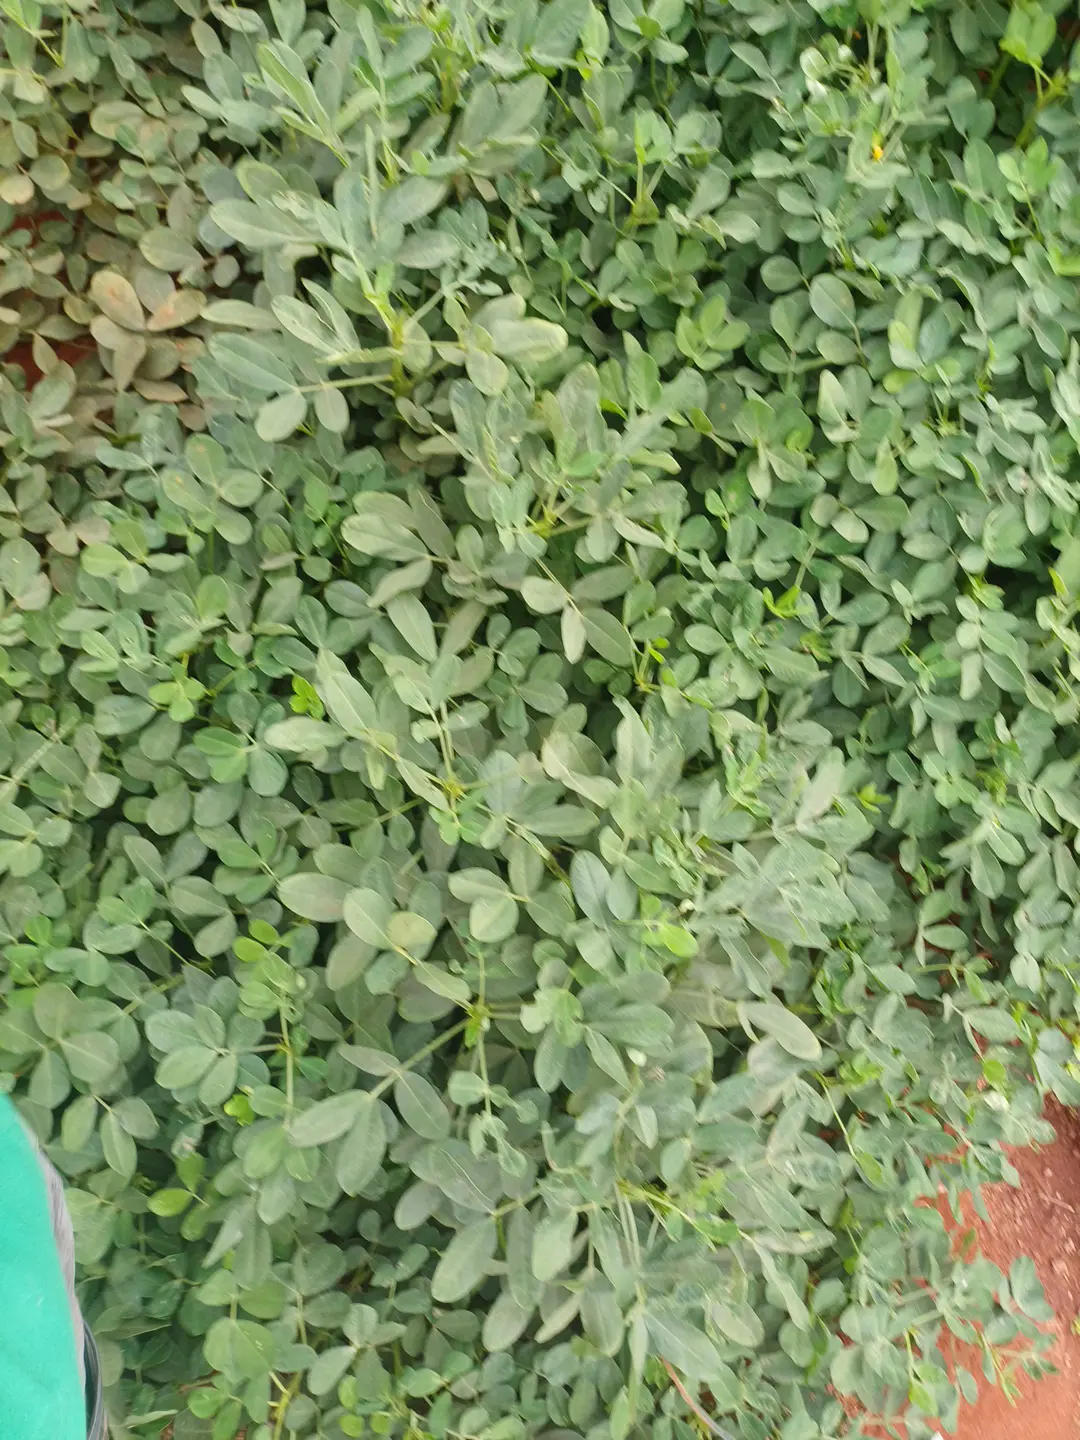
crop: groundnut
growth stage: pegging
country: Kenya
